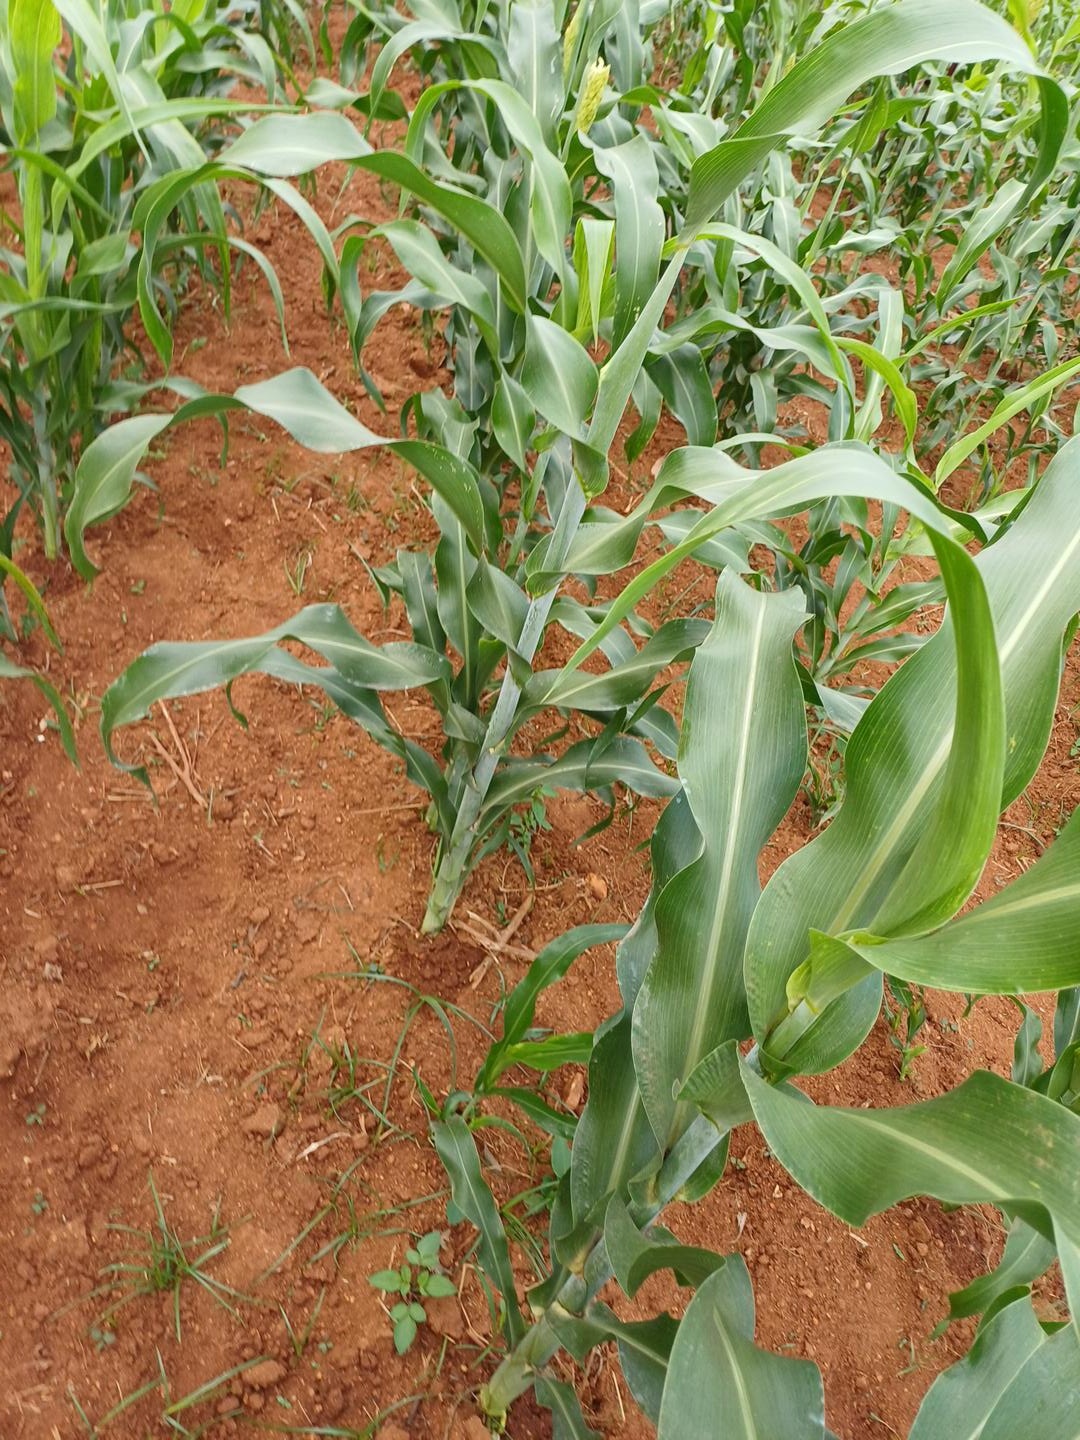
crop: sorghum
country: Kenya
